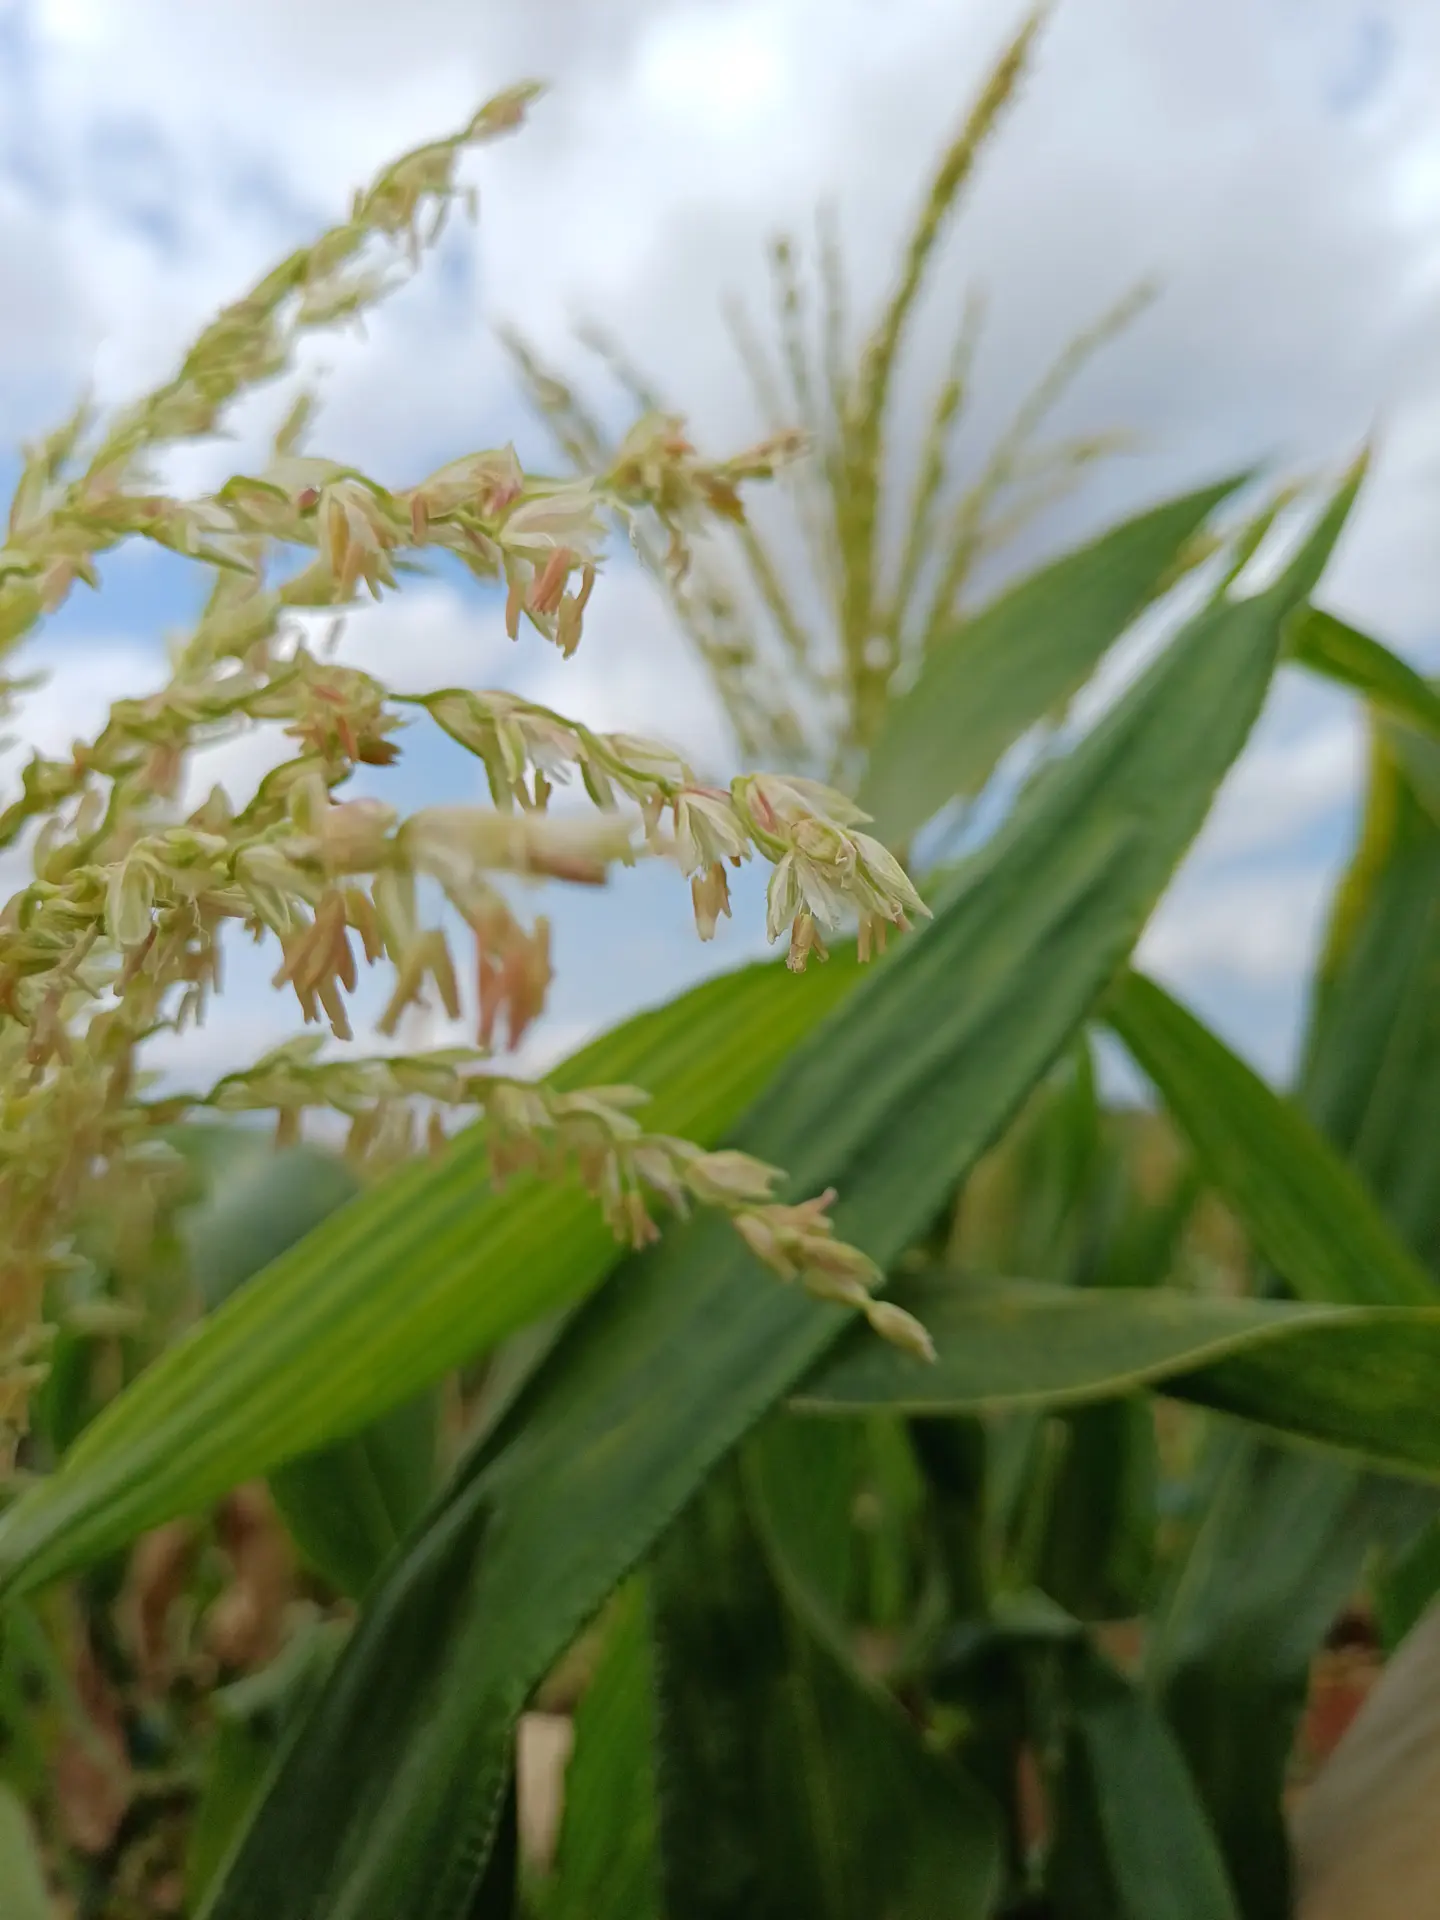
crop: maize
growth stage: flowering
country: Kenya
